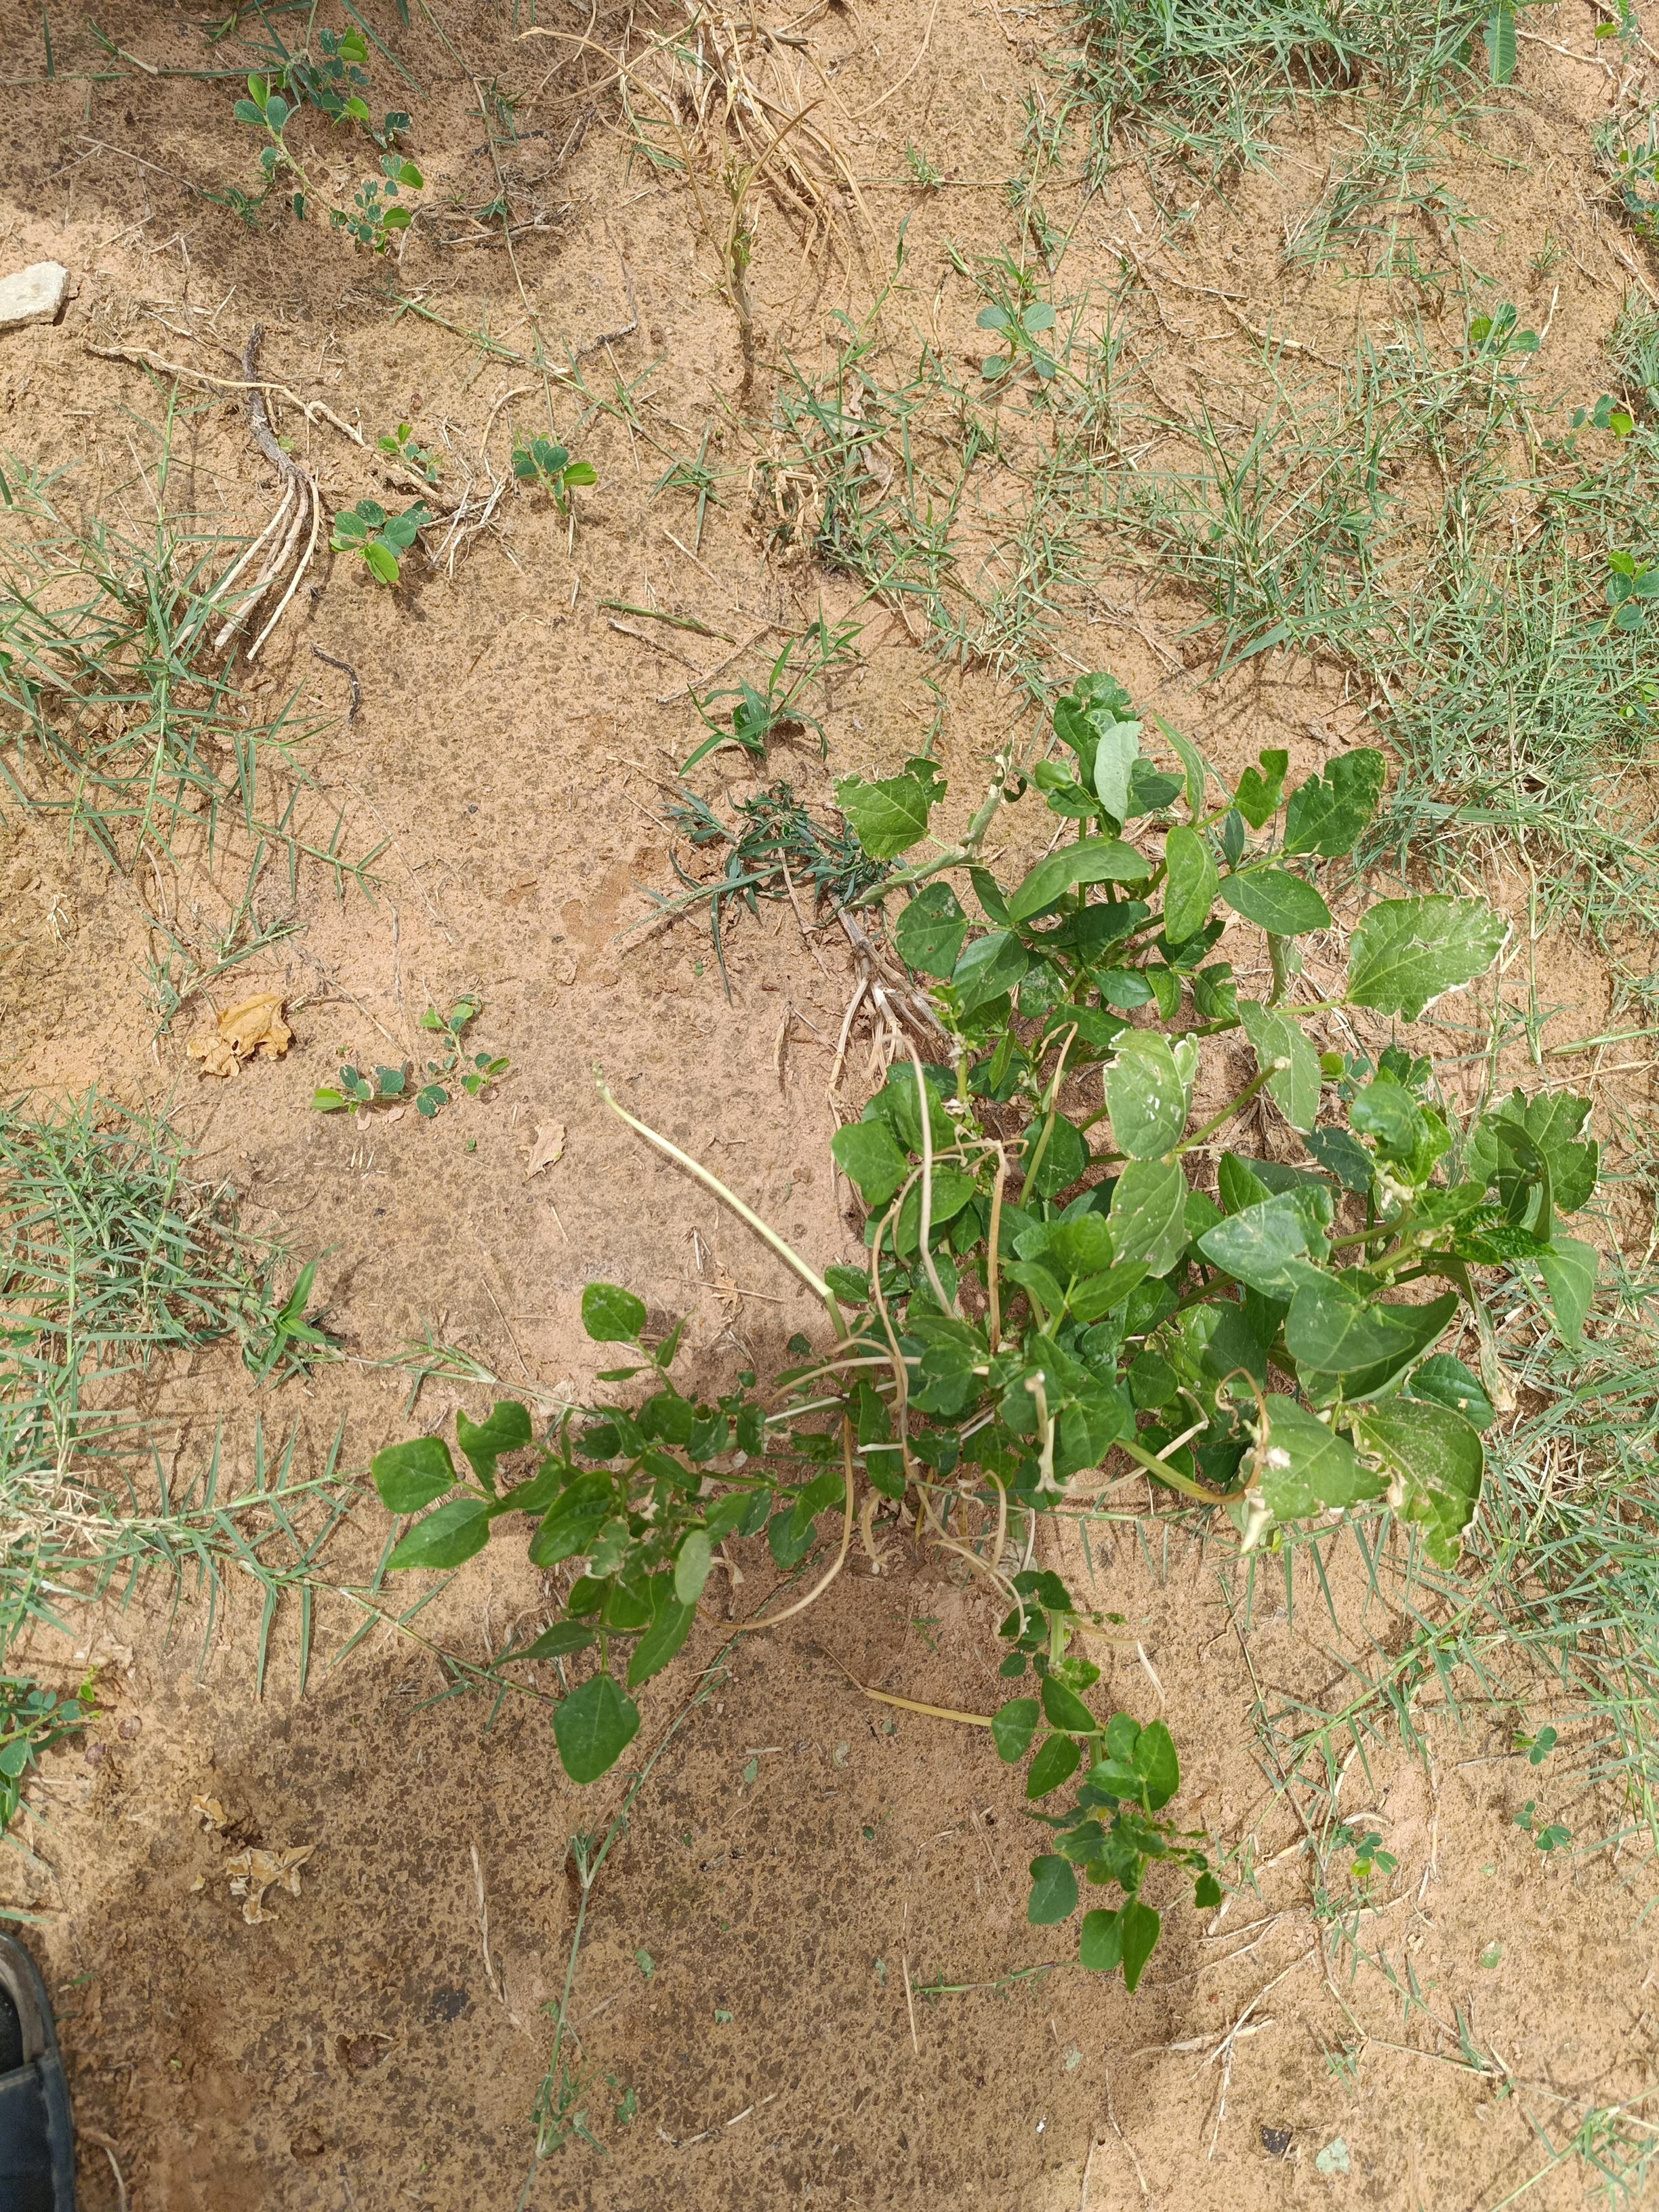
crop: cowpea
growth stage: filling grain
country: Nigeria
